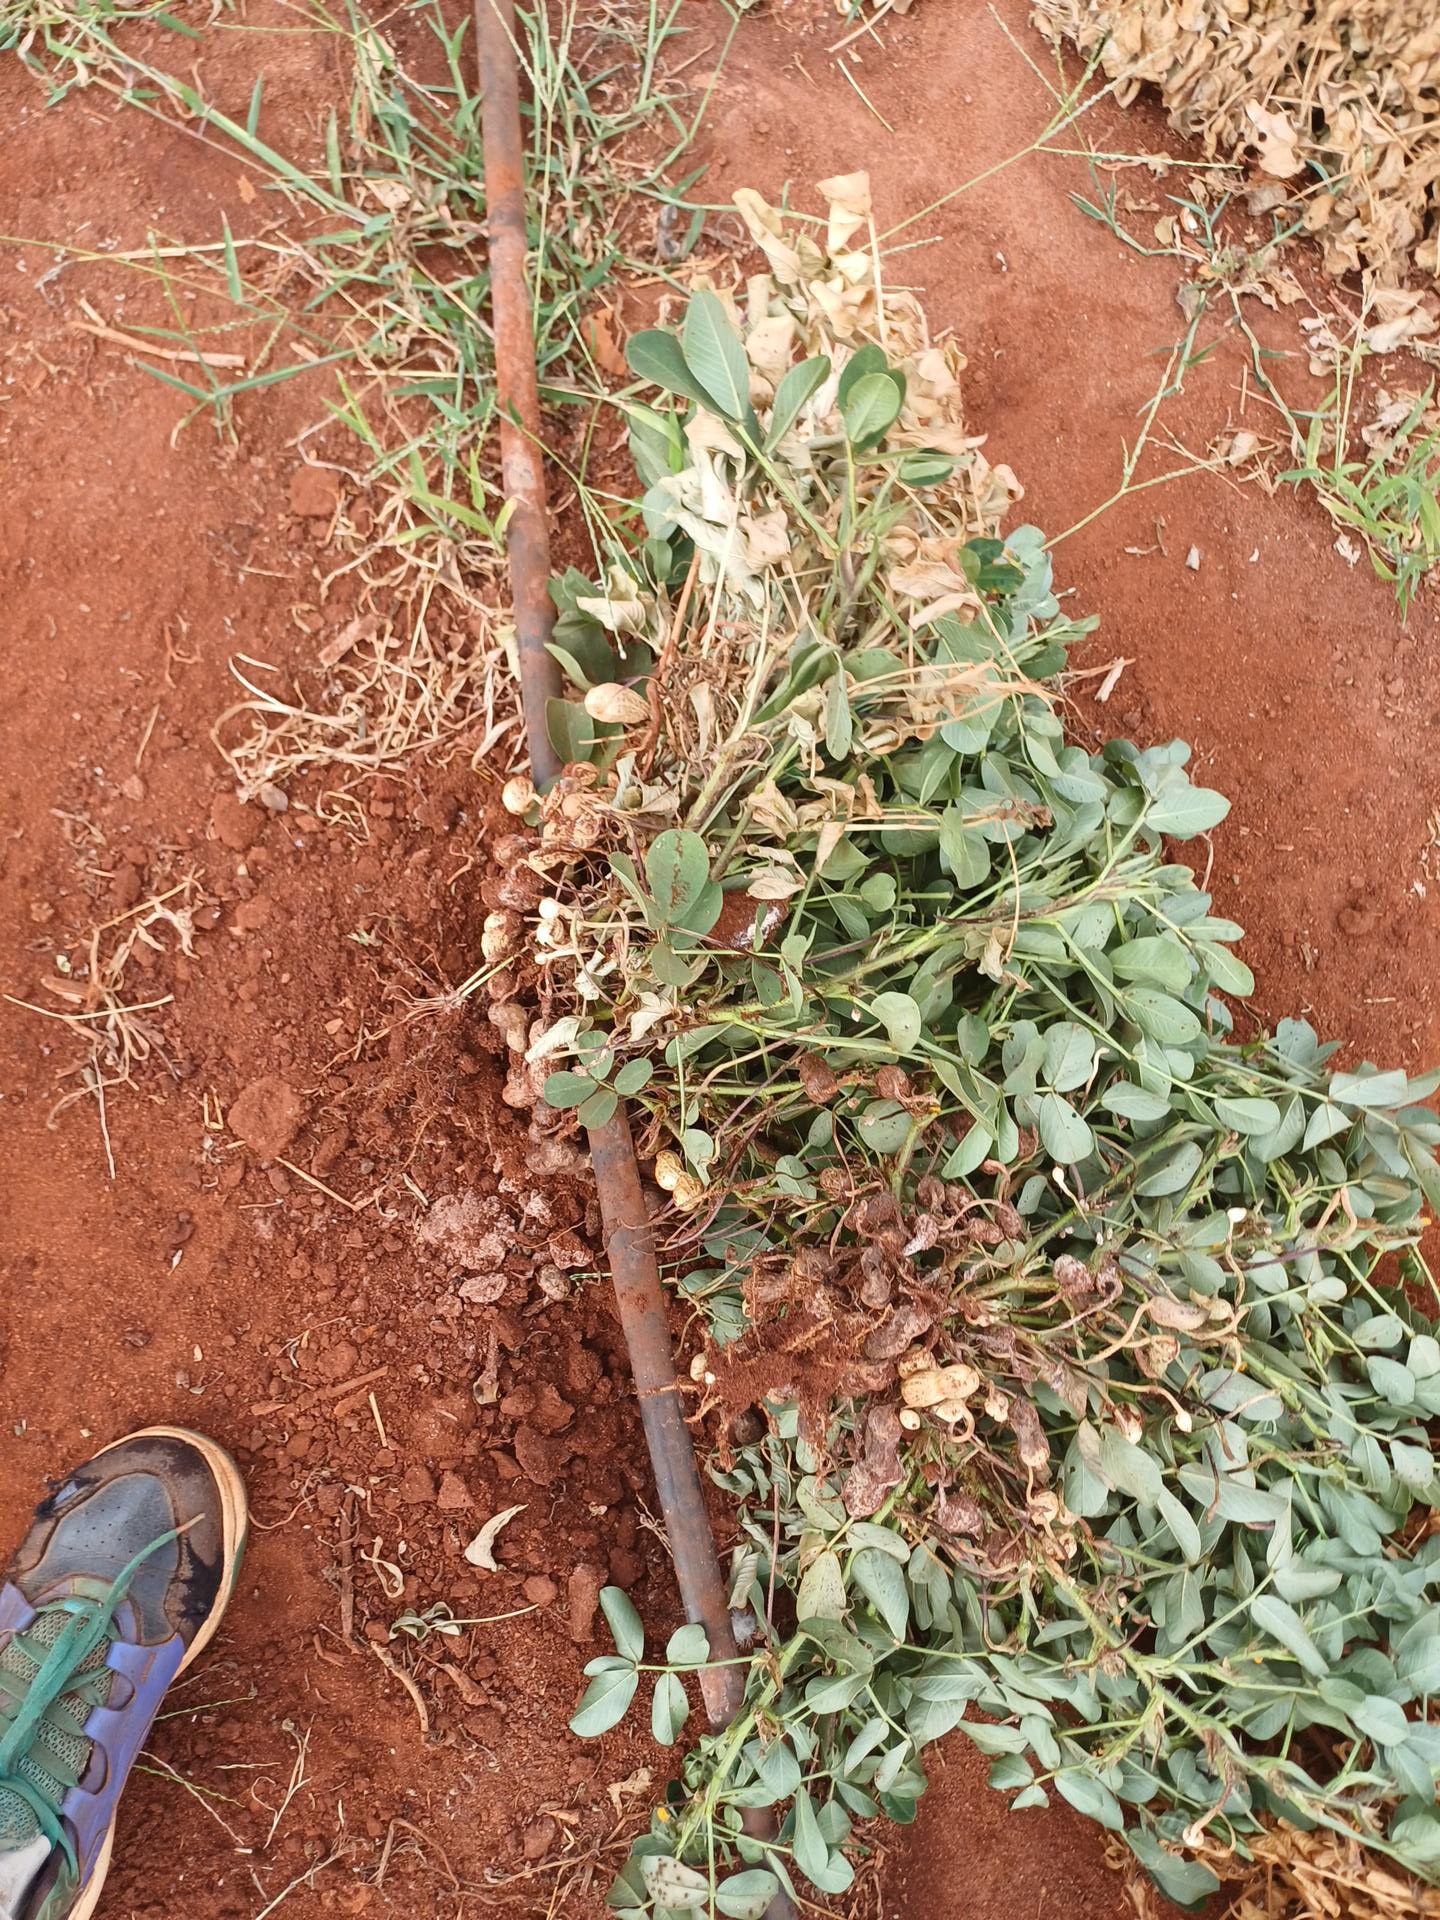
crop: groundnut
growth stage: harvest
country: Kenya
